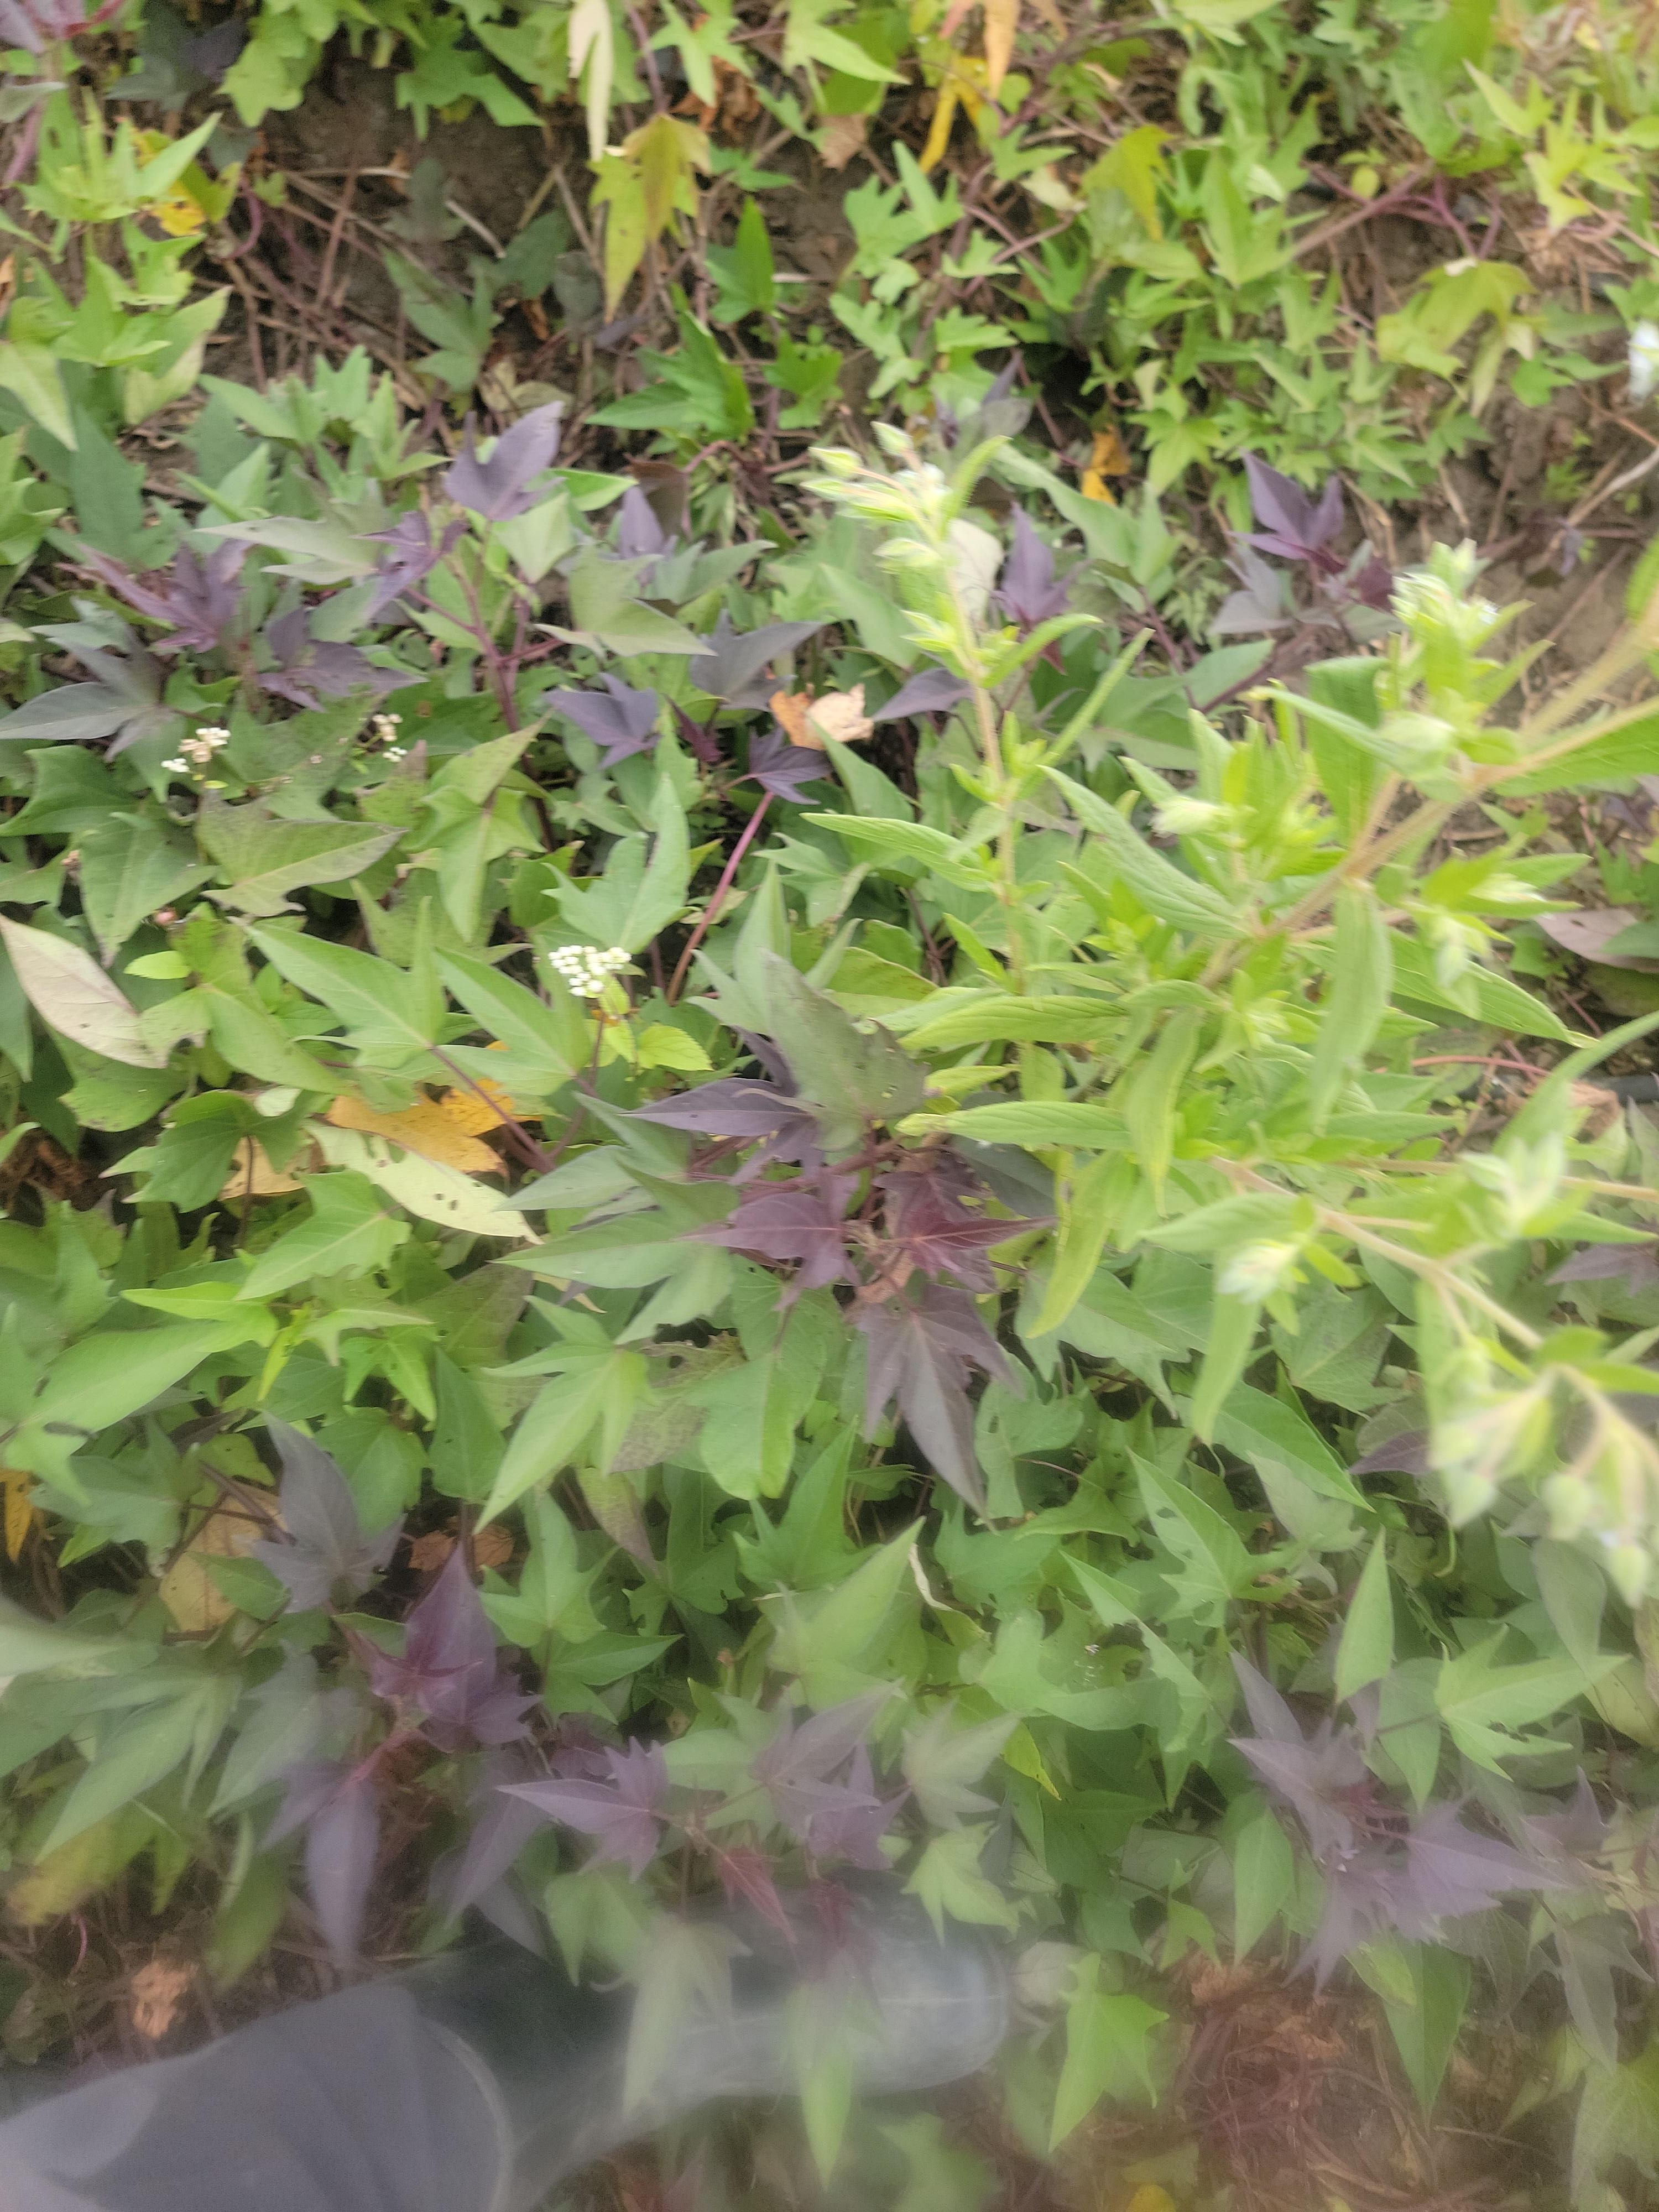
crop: sweet potato
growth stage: flowering
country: Tanzania
